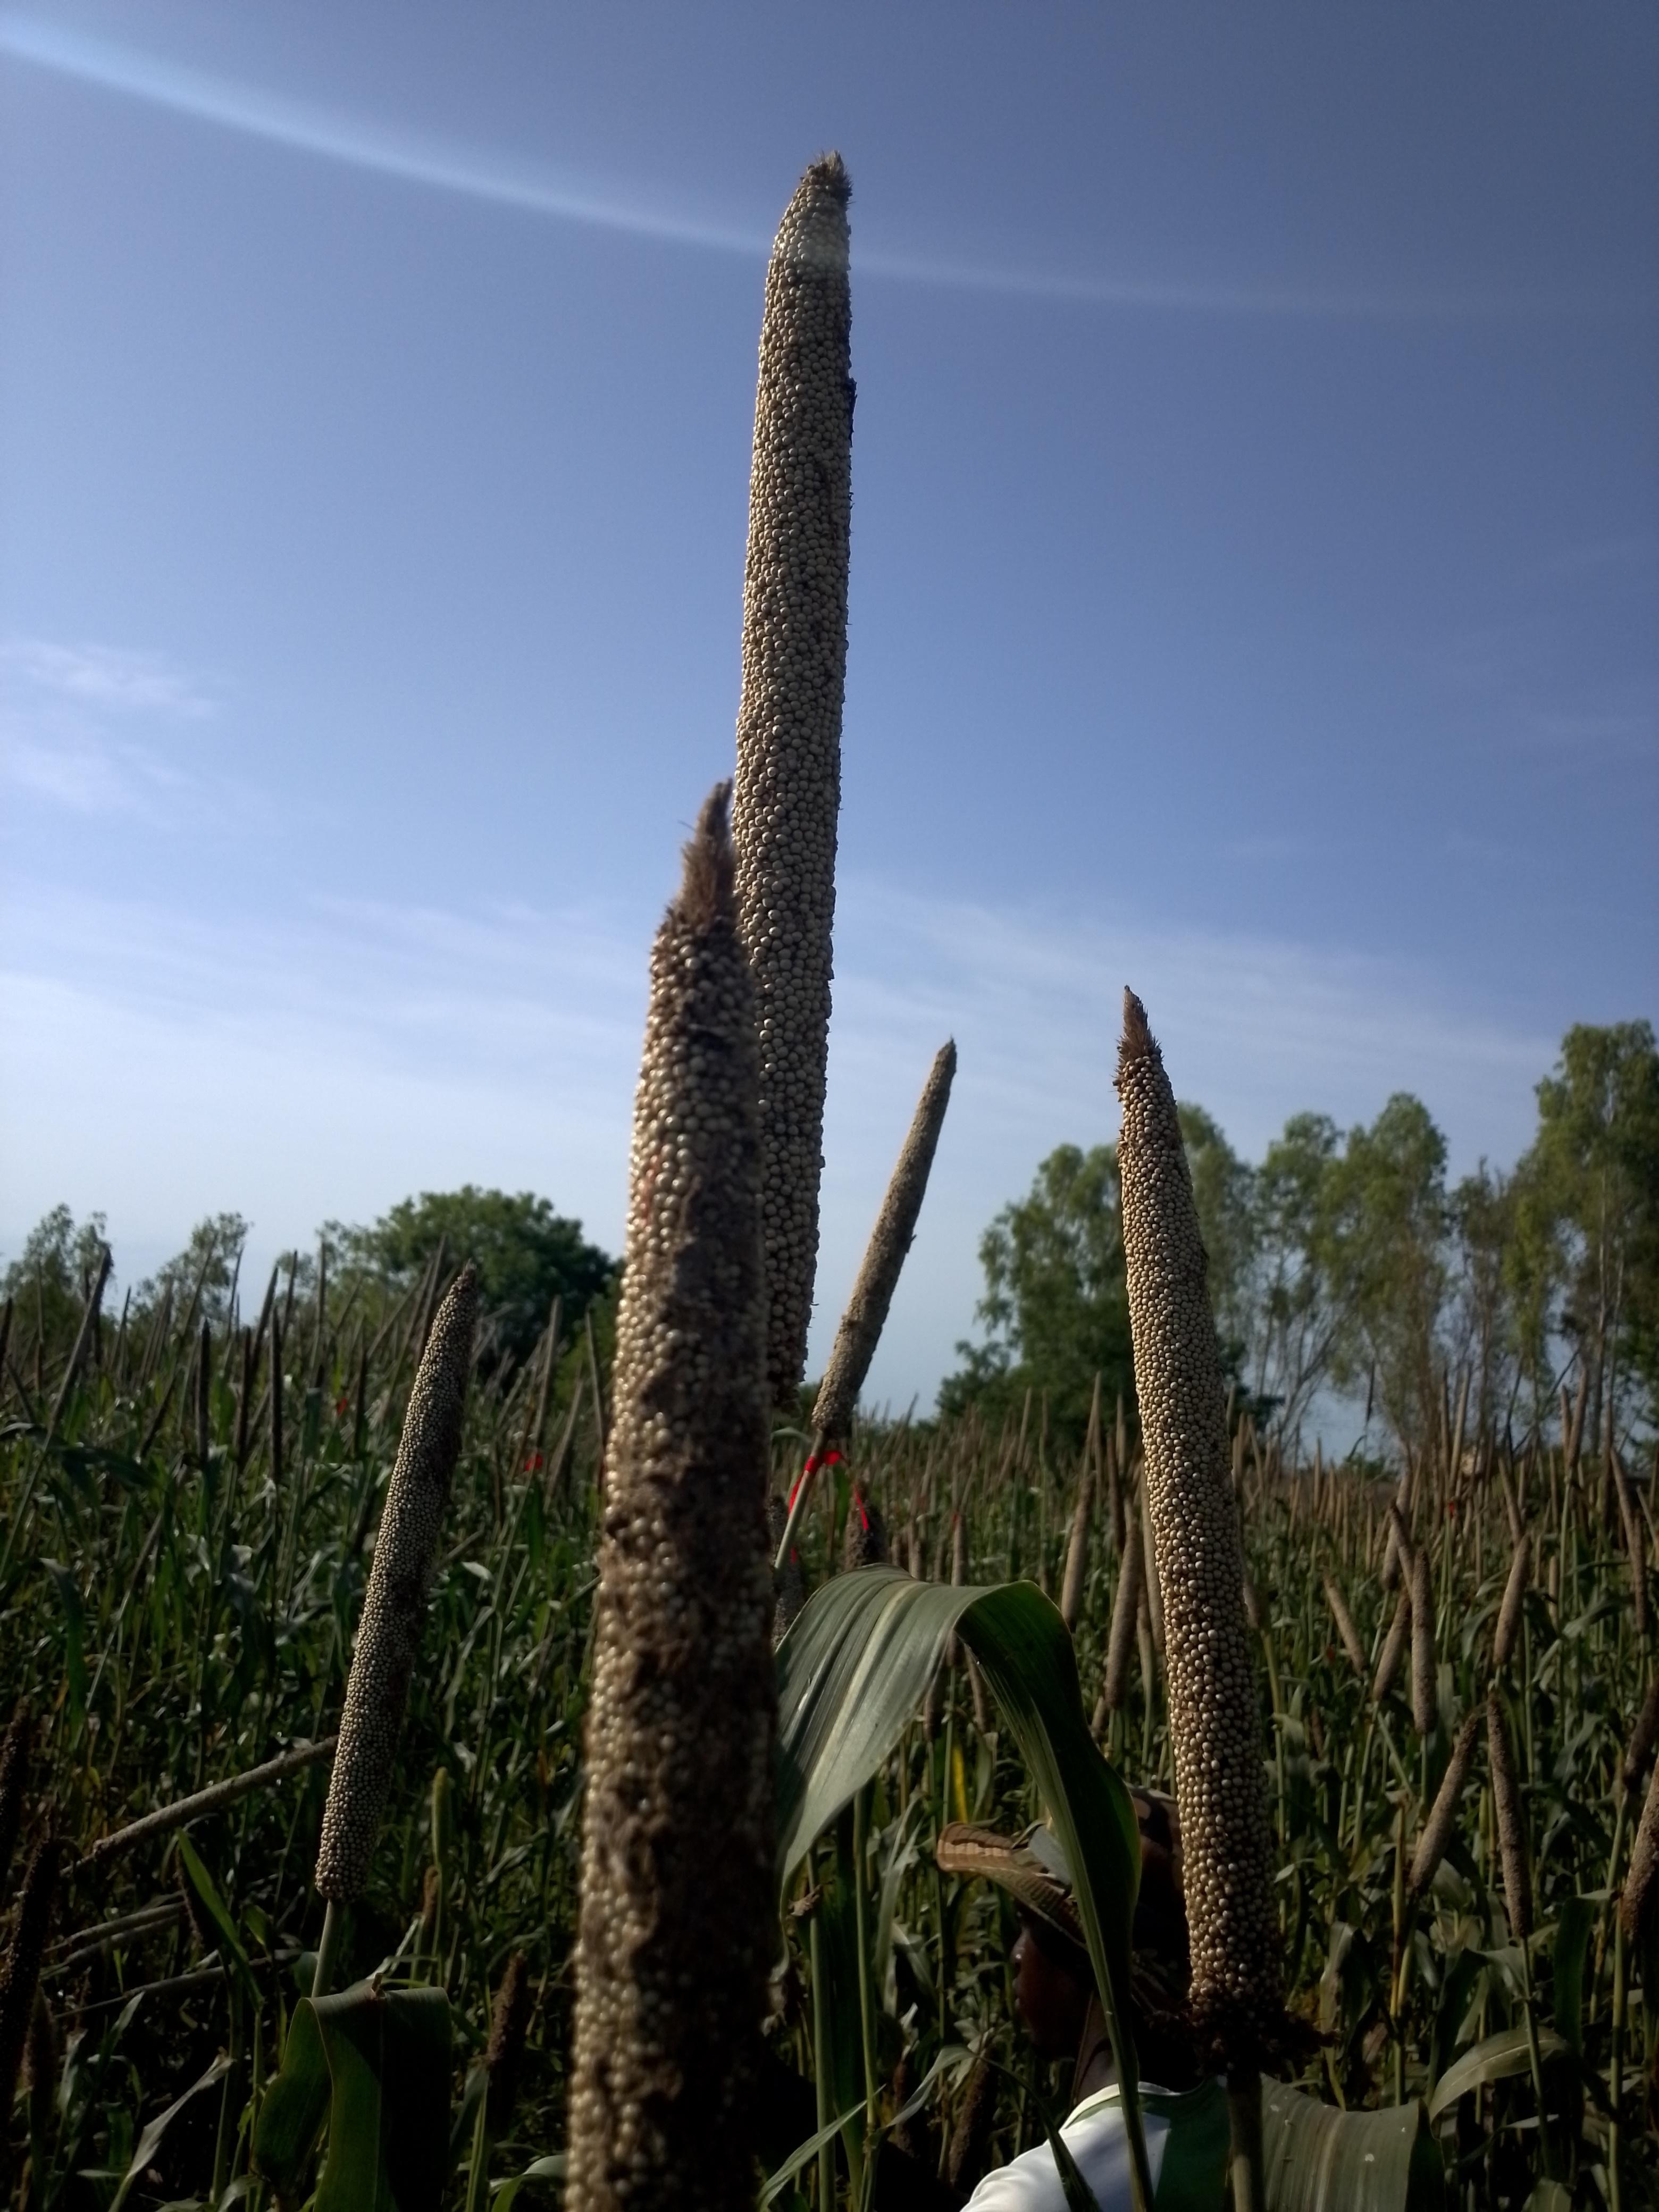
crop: pearl millet
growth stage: filling grain
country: Senegal
